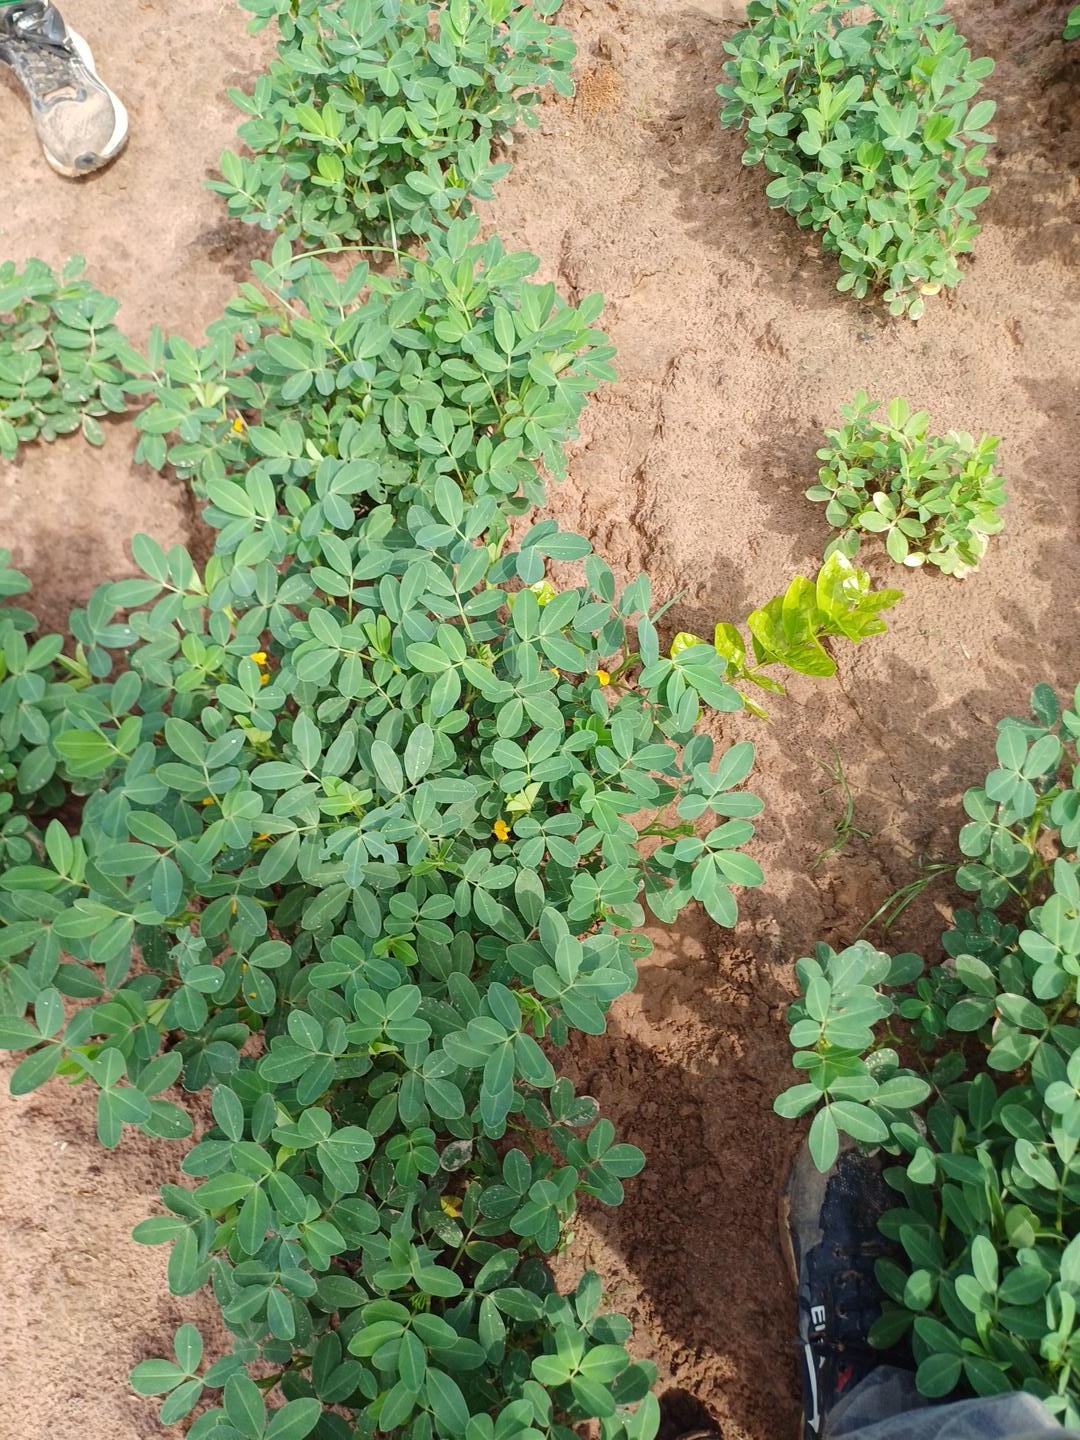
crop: groundnut
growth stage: flowering
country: Senegal
